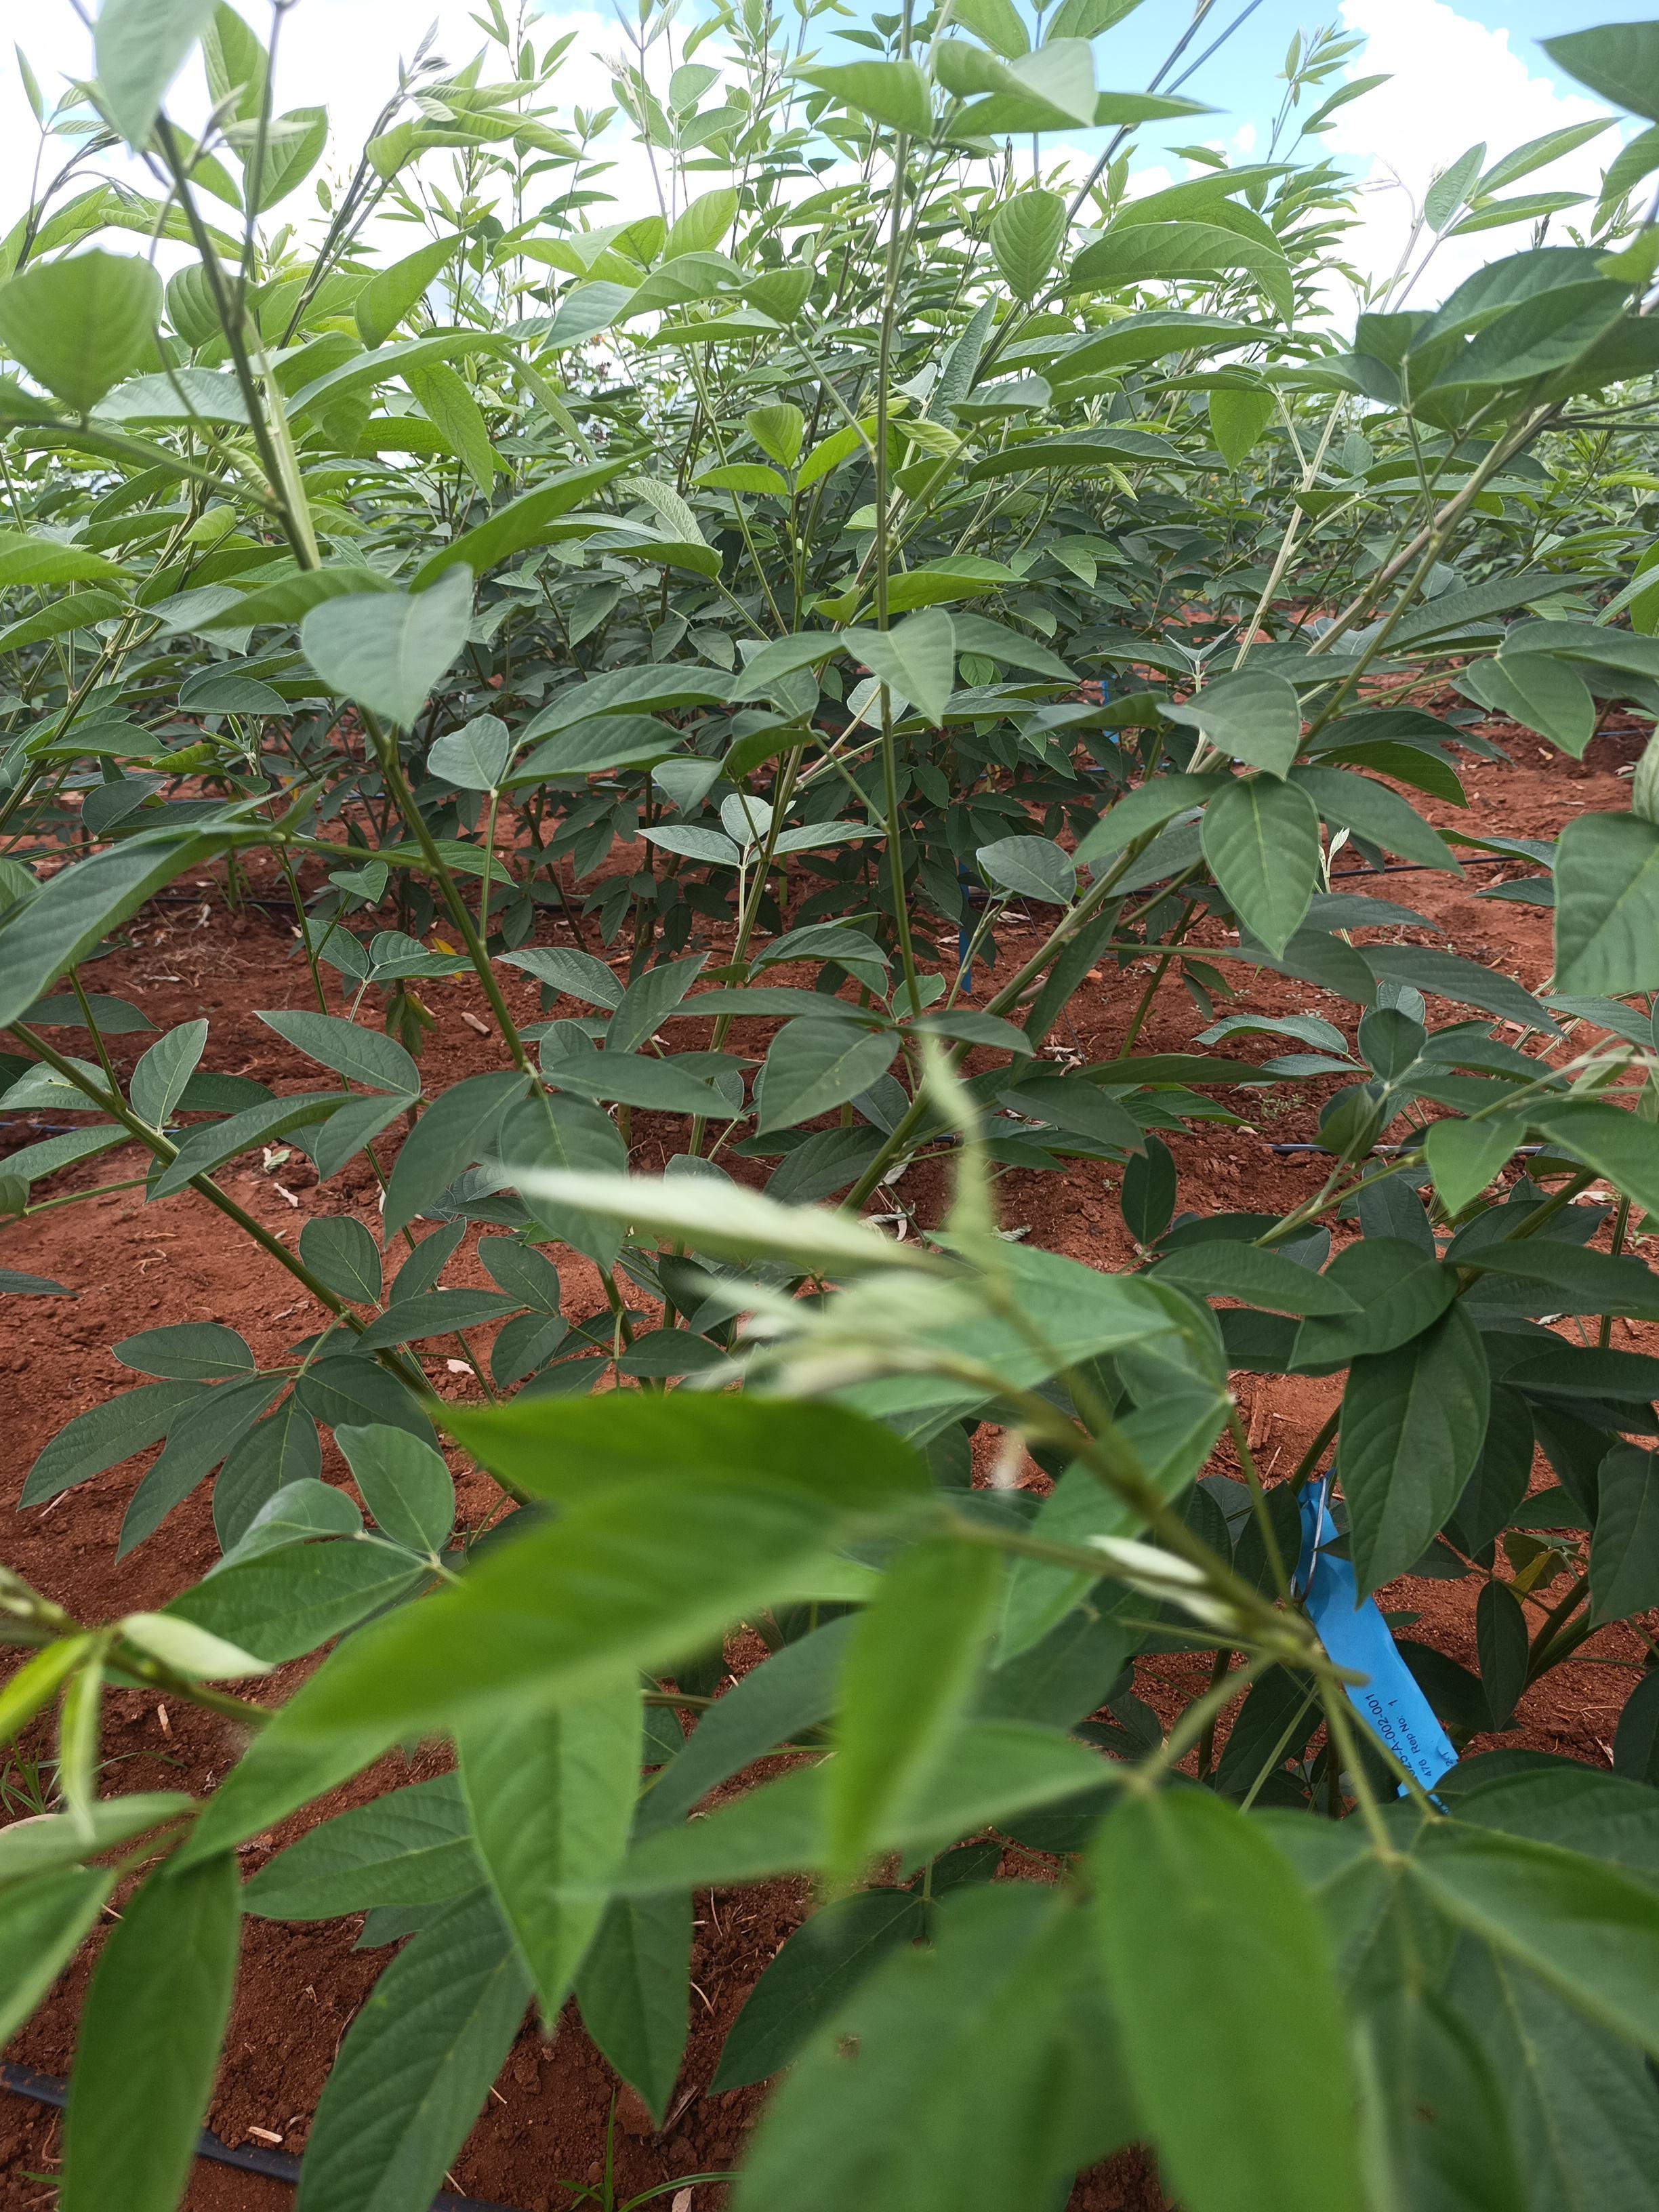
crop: pigeonpea
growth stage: vegetative
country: Kenya
